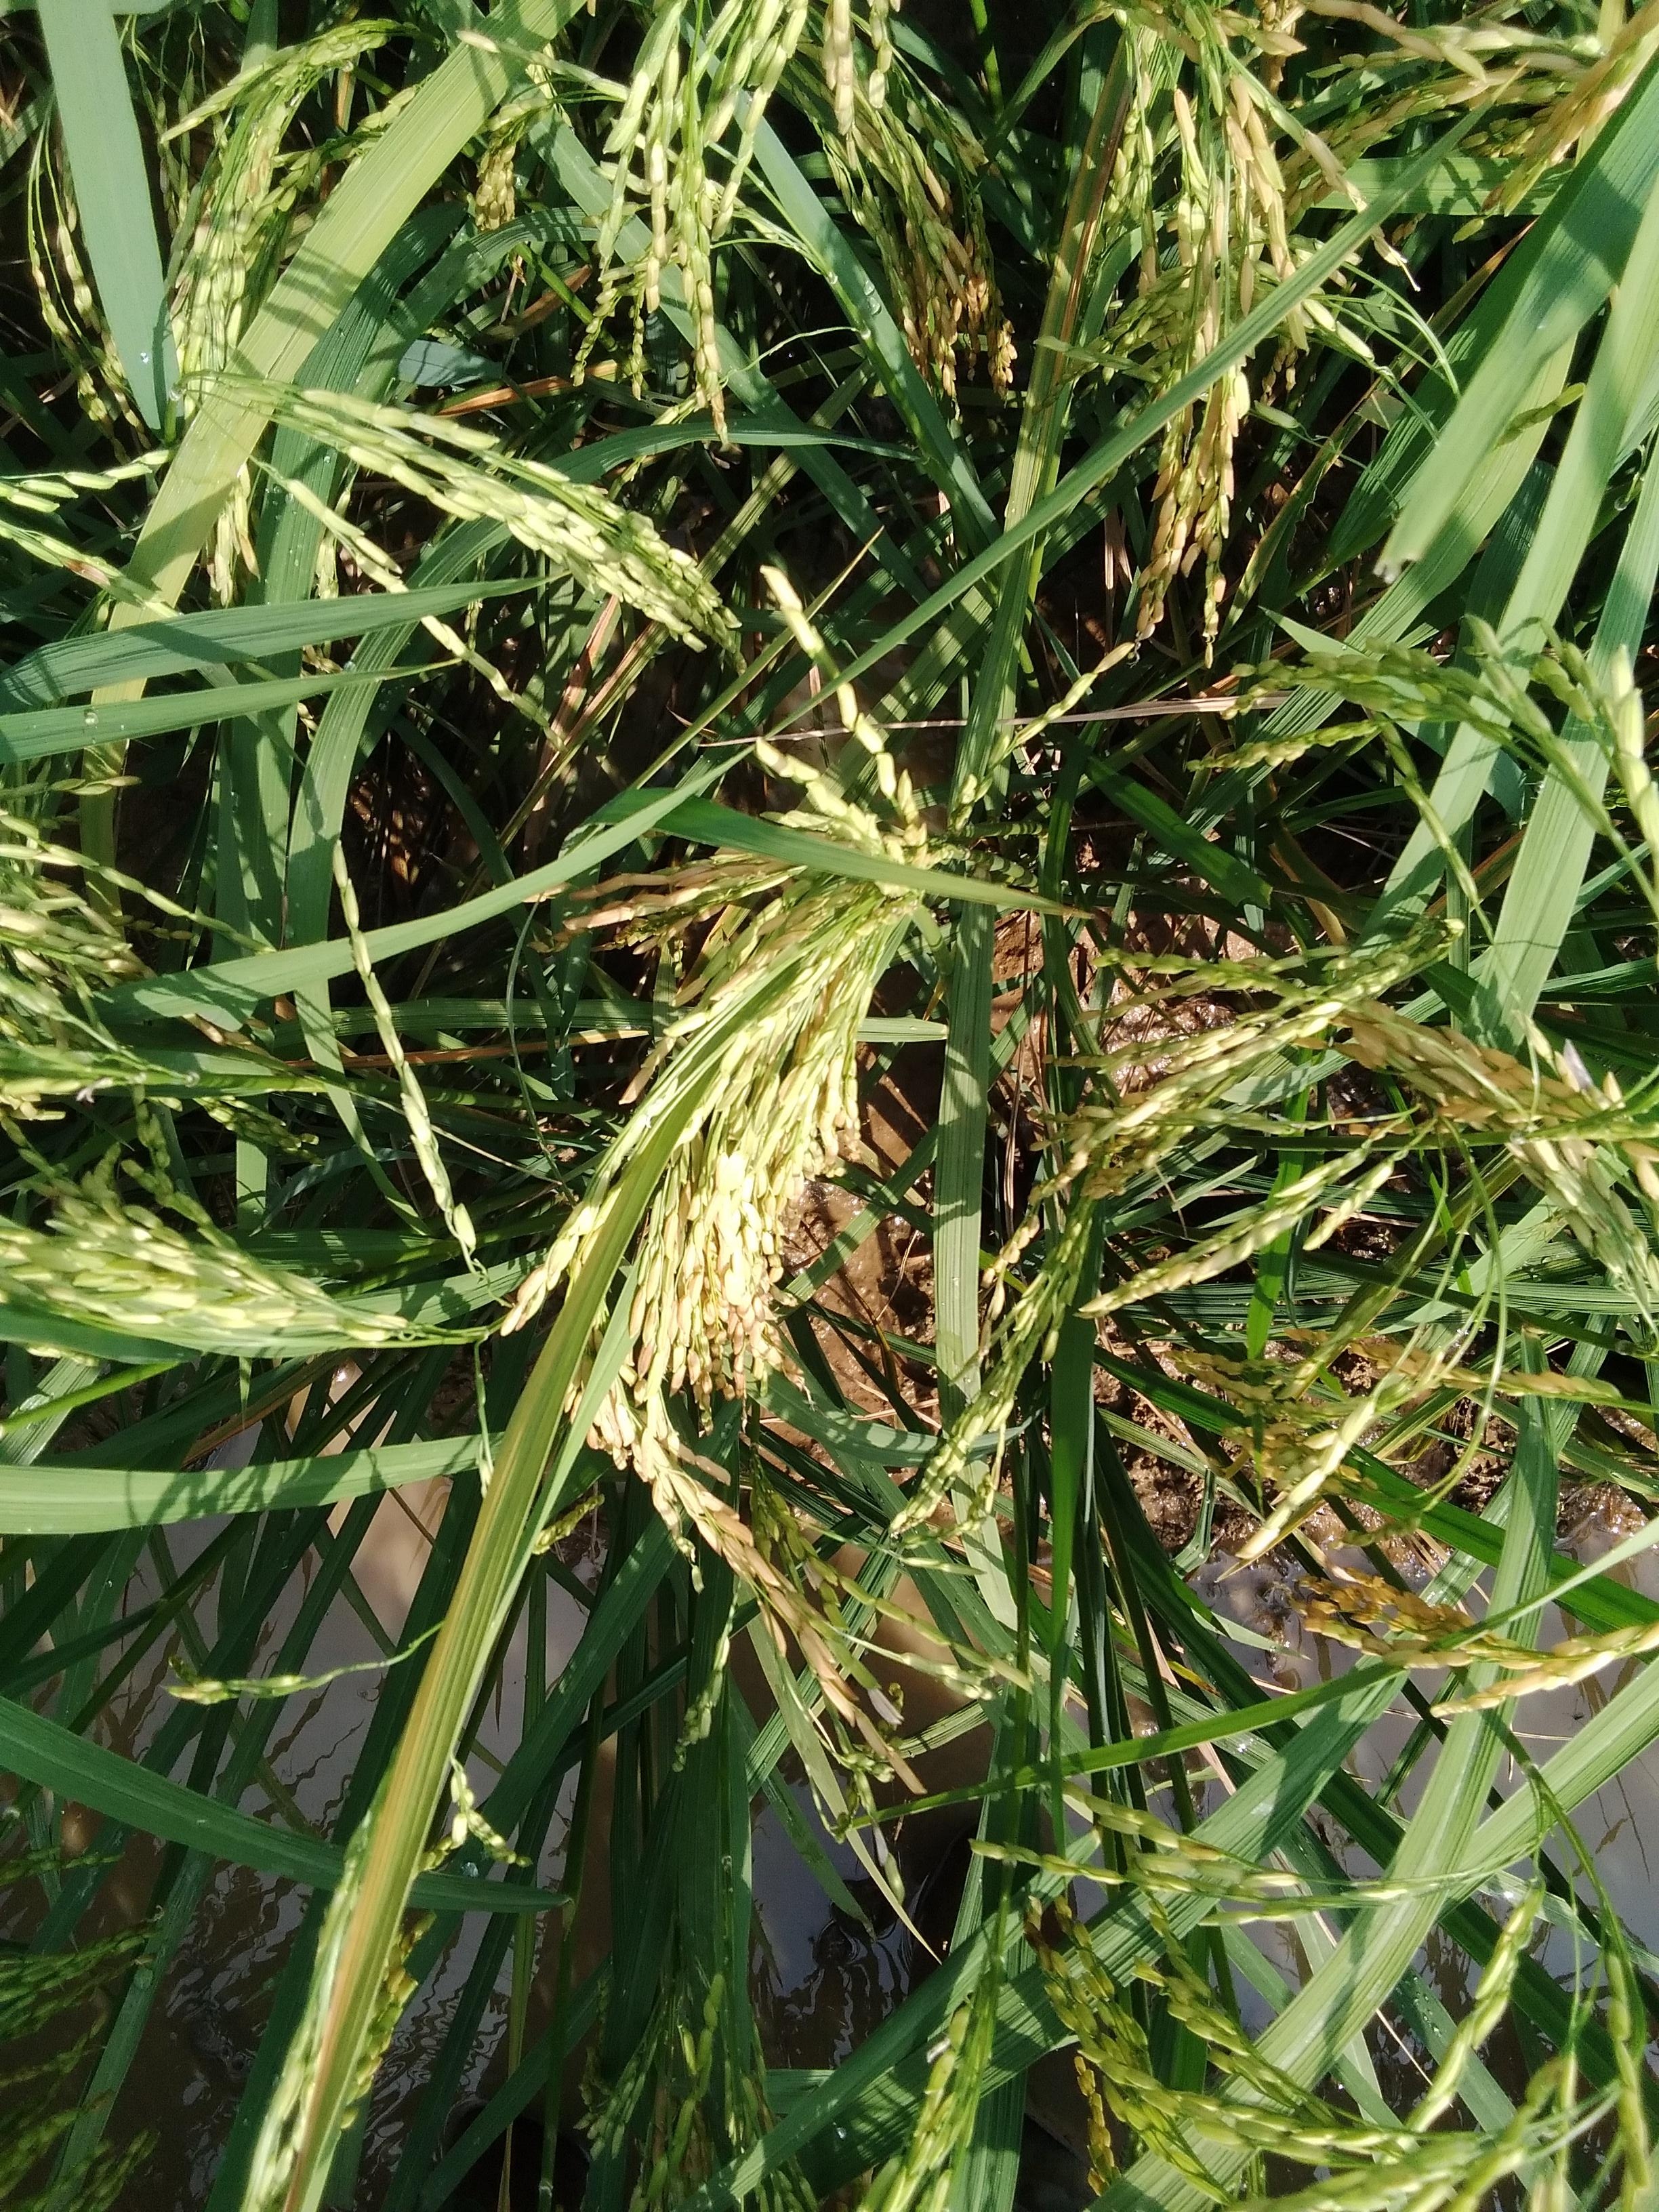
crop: rice
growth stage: ripening
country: Nigeria
